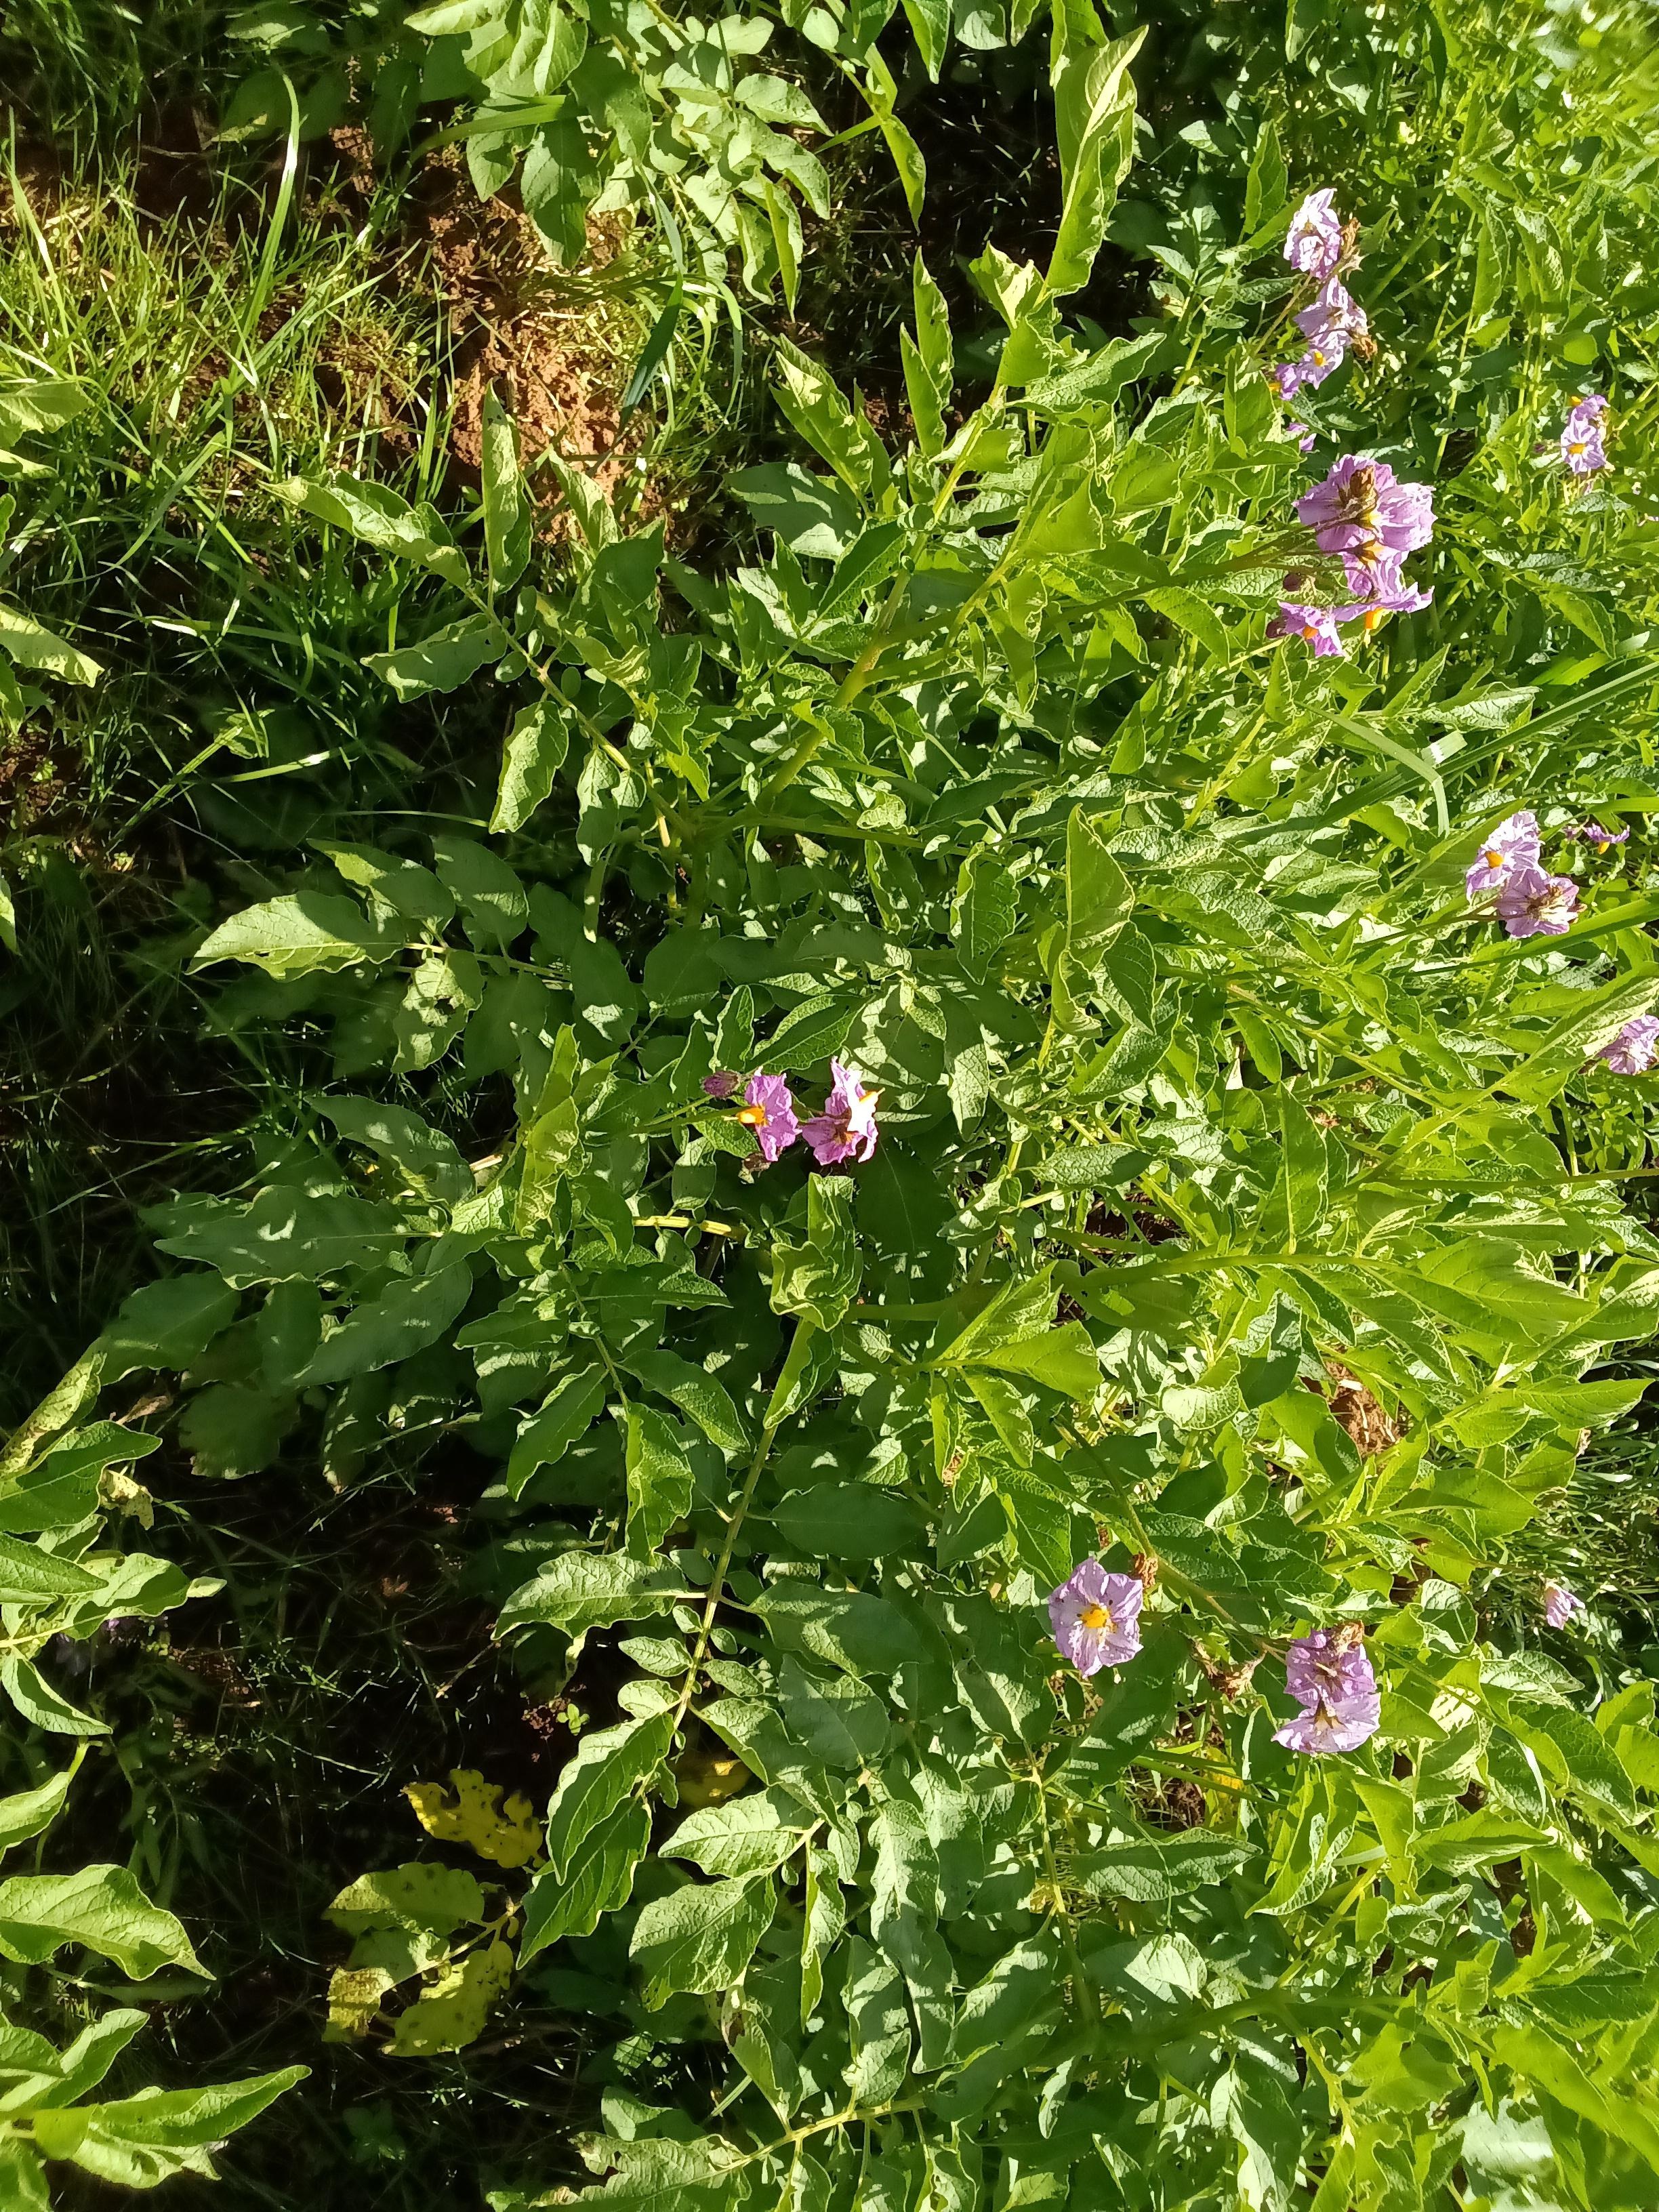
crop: potato
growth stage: flowering
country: Kenya
